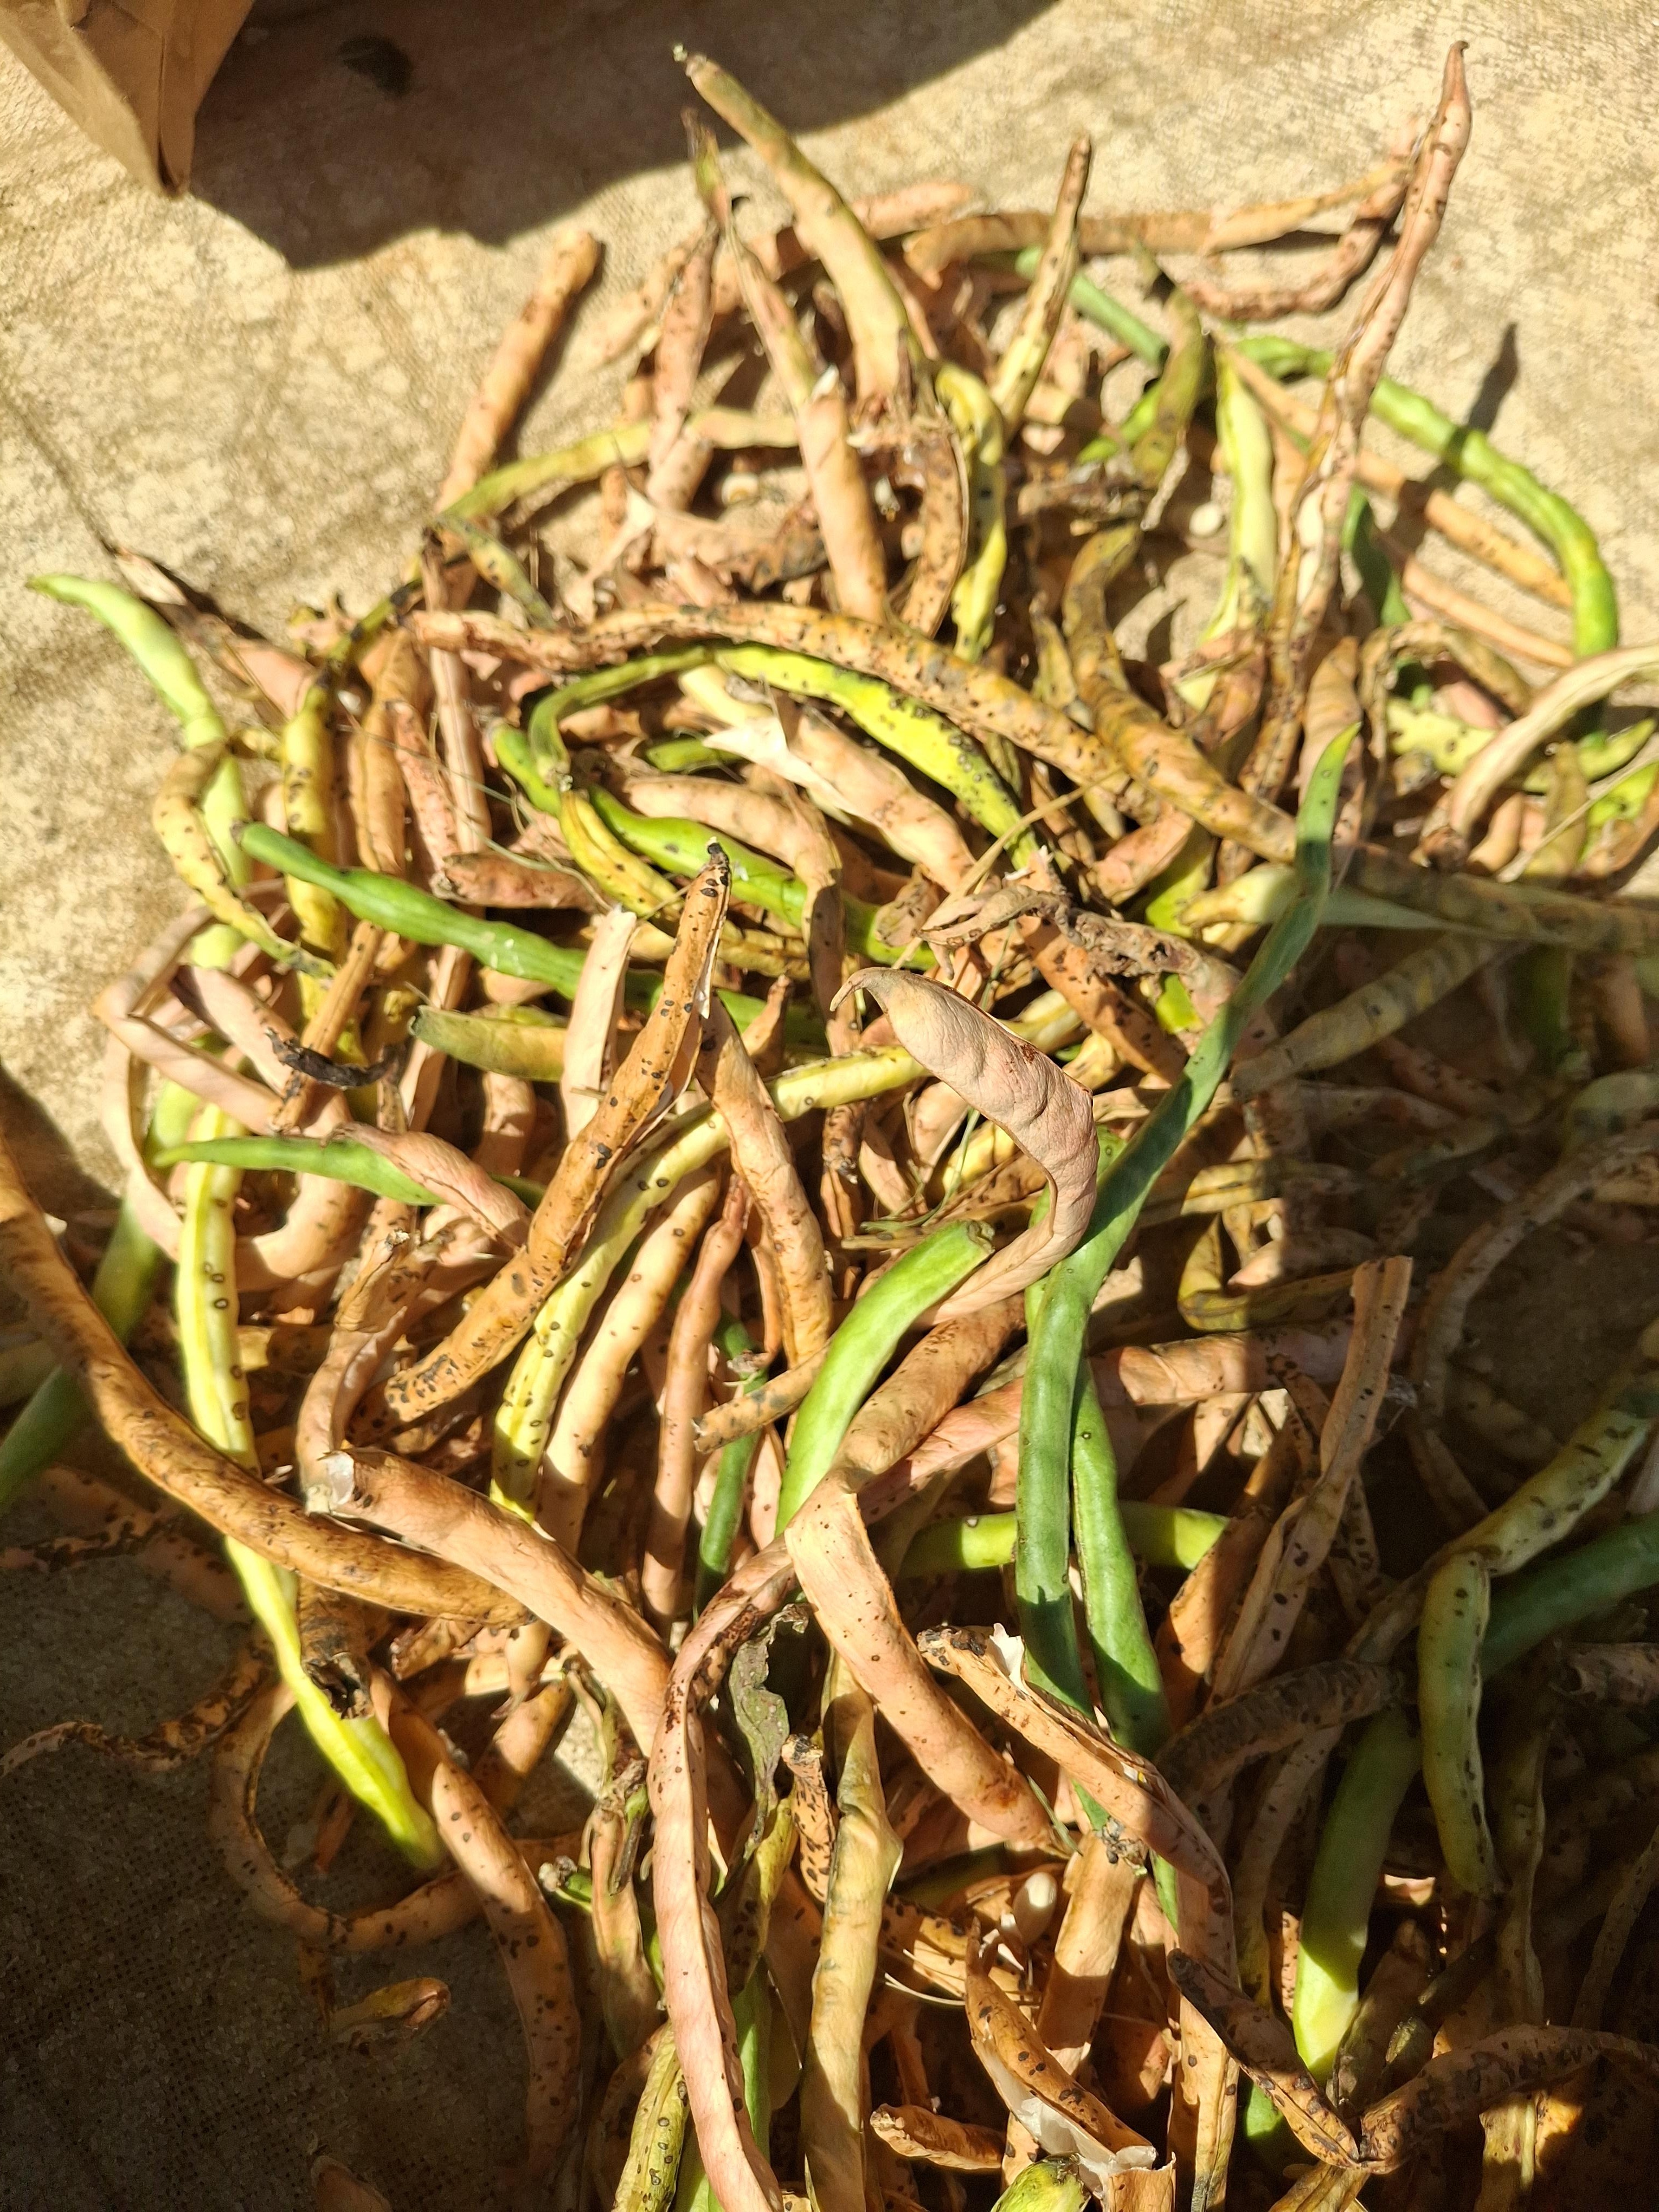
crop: cowpea
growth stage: harvest
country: Nigeria
